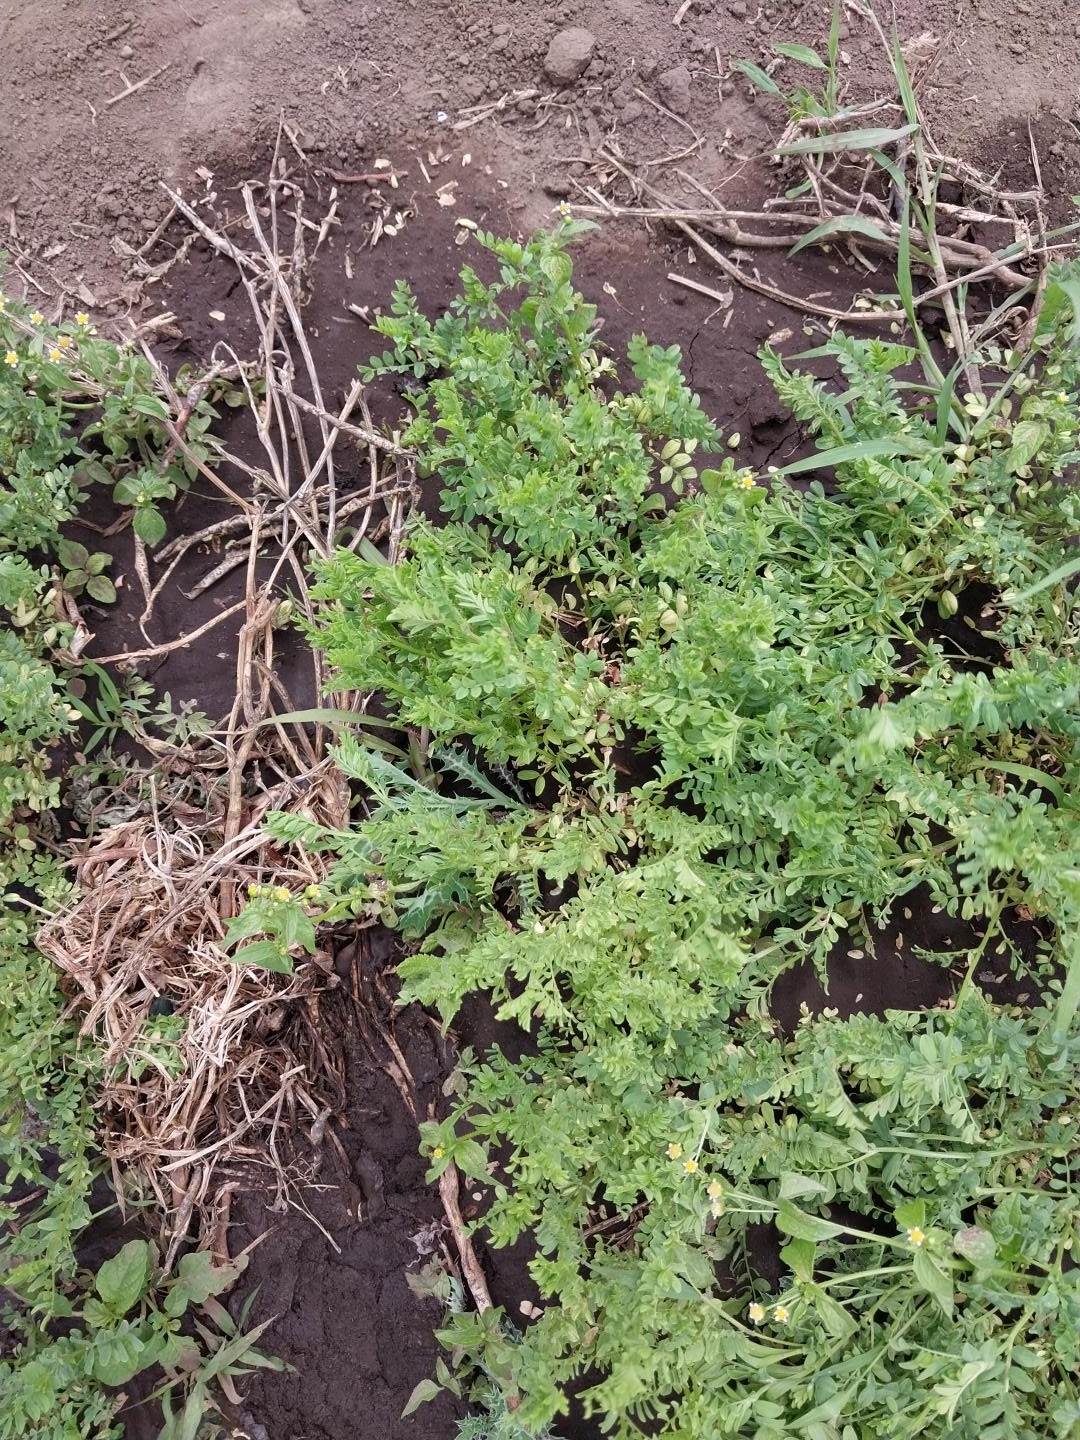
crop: lentil
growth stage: vegetative
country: Tanzania
